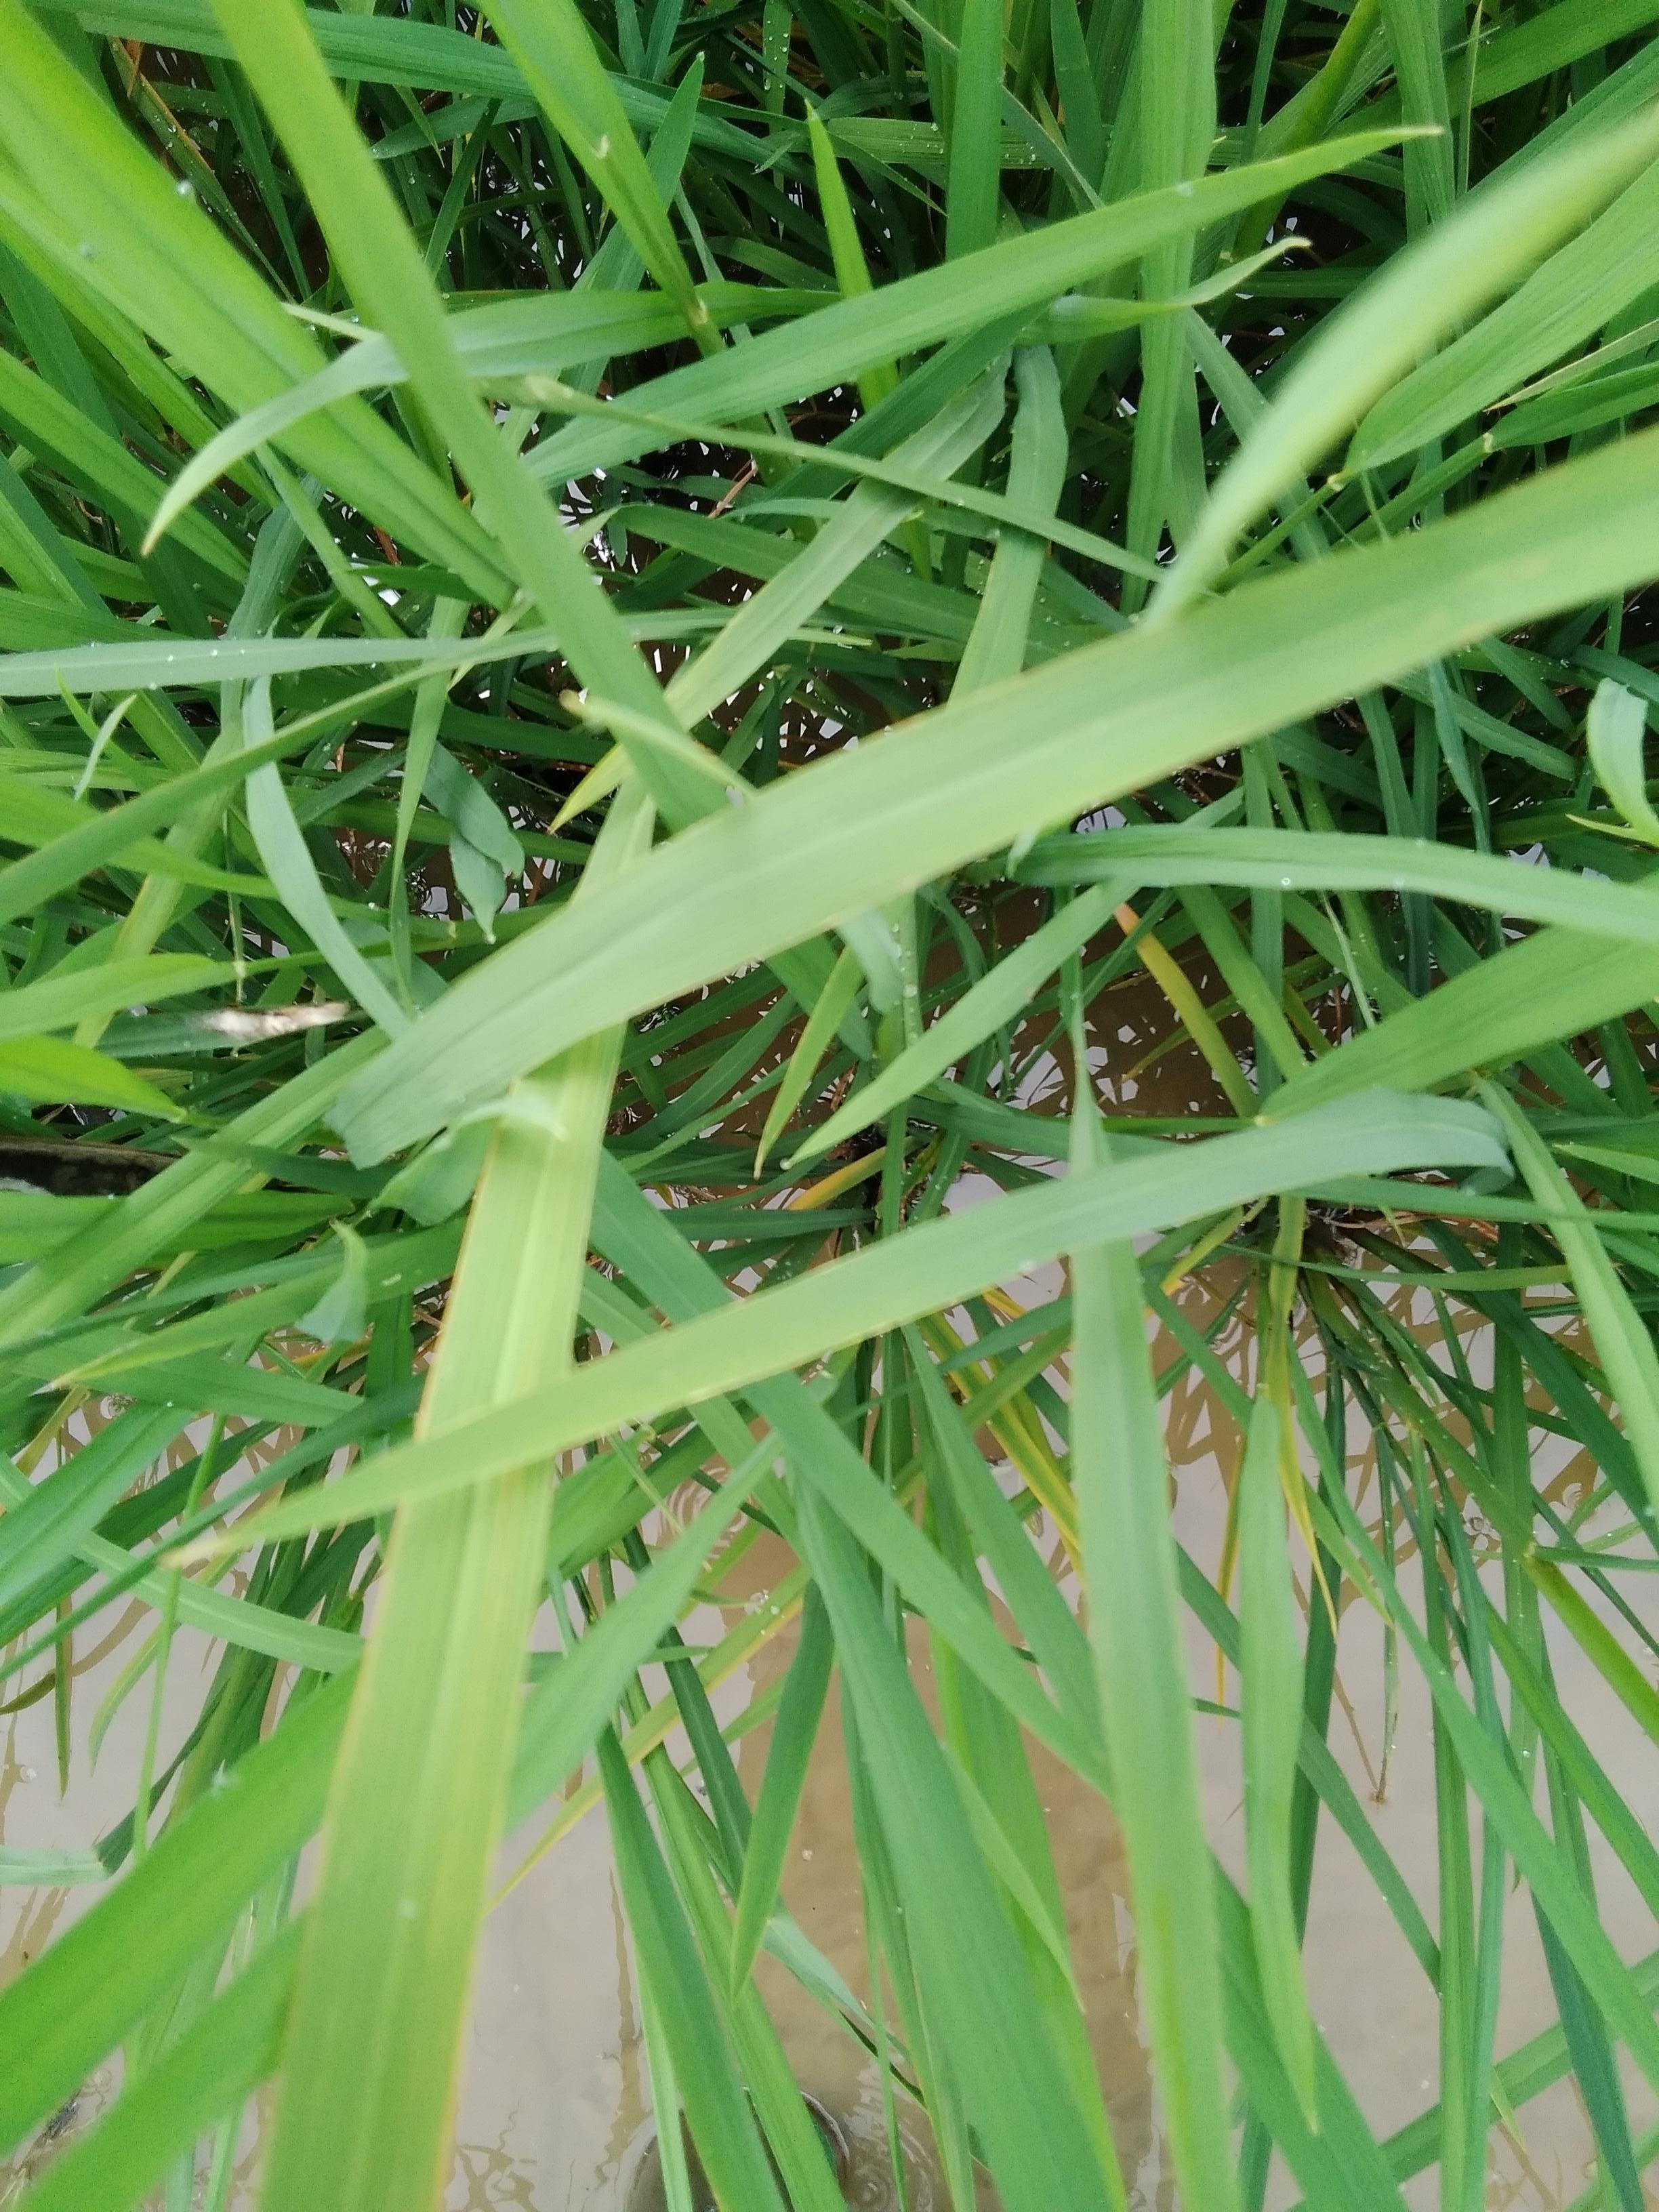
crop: rice
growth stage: booting
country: Nigeria
